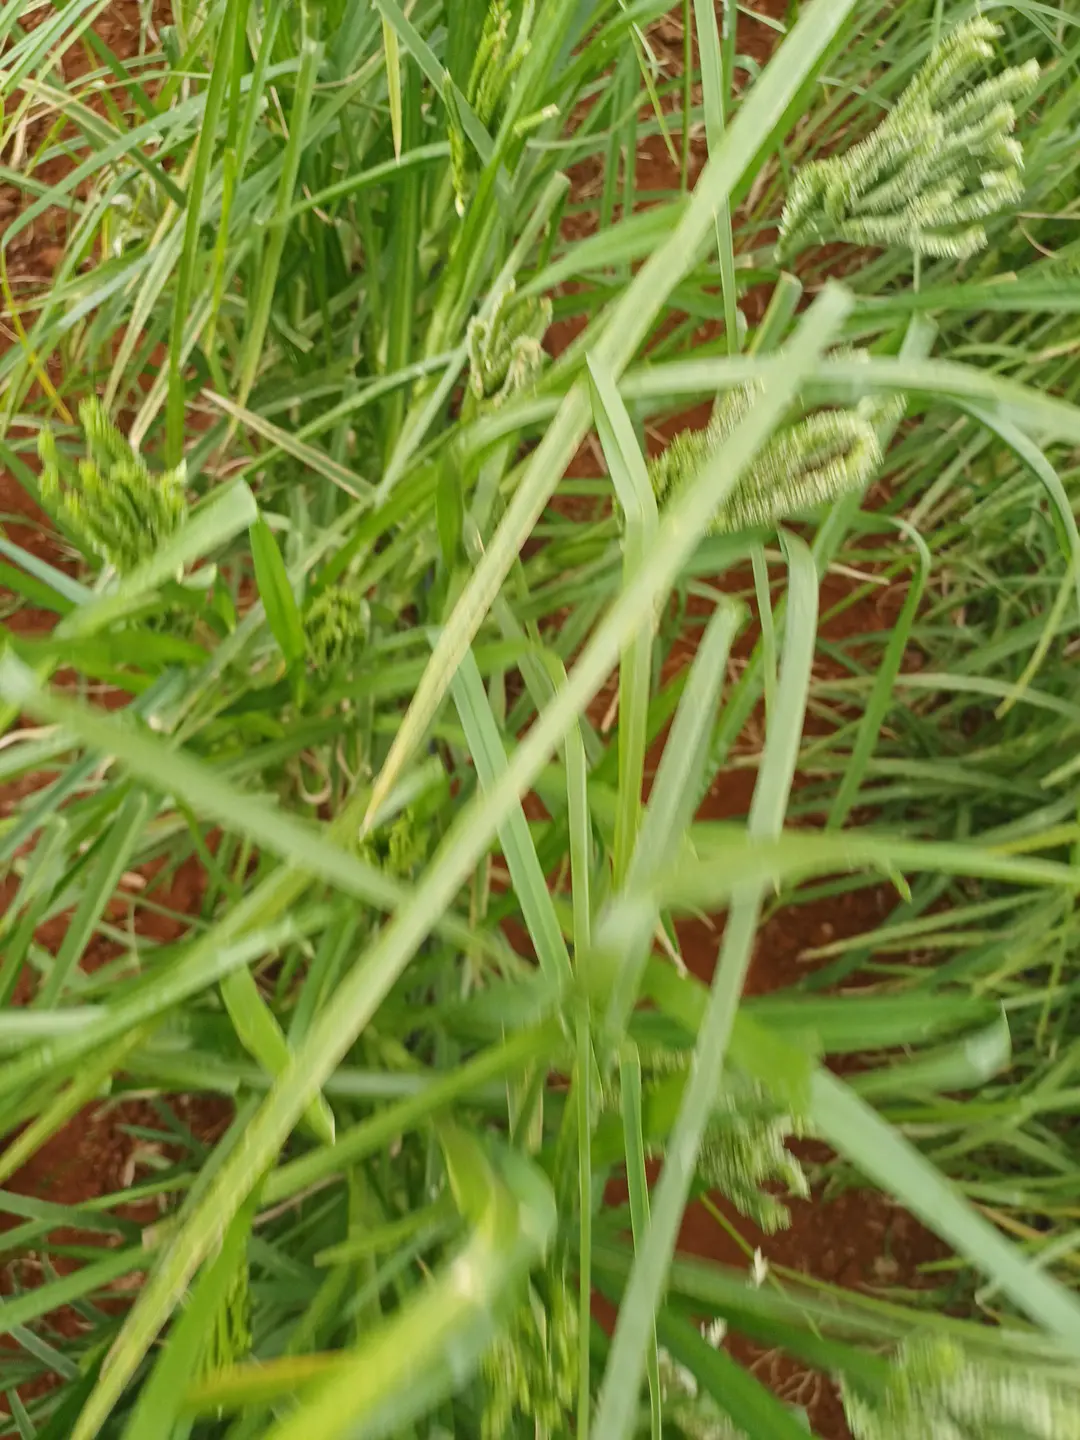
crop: finger millet
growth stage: flowering
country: Kenya
